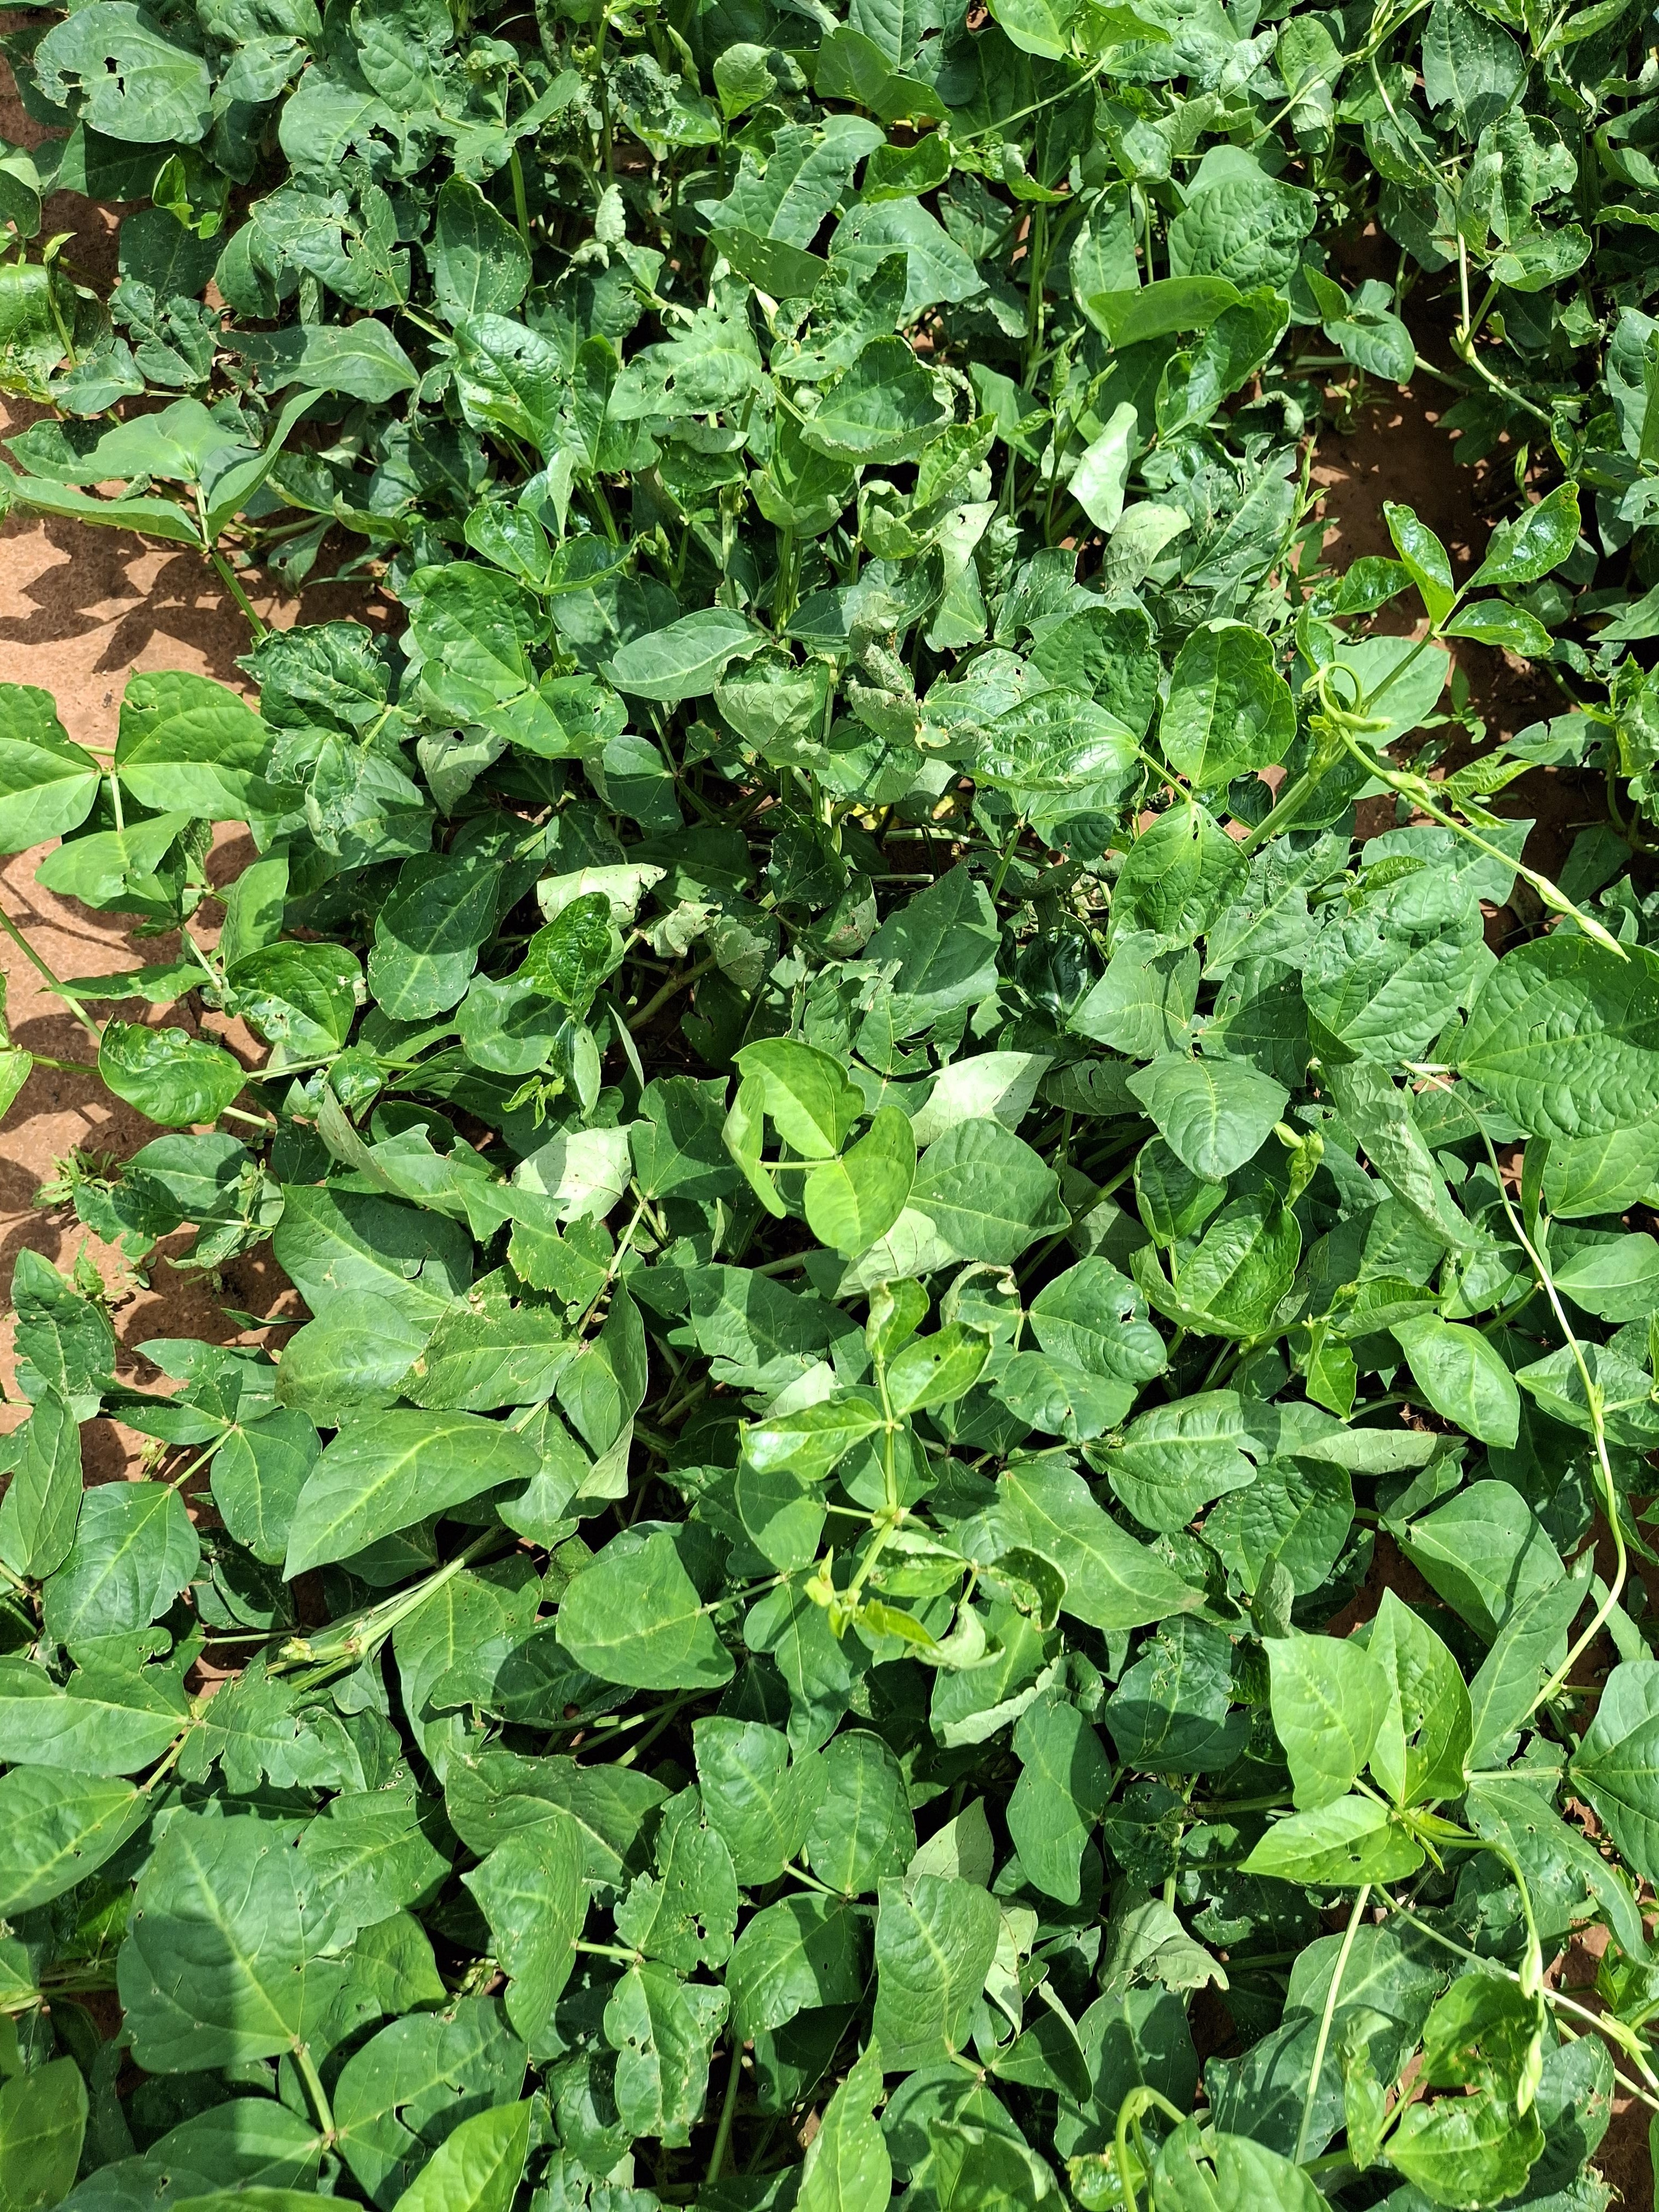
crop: cowpea
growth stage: flowering
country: Nigeria
